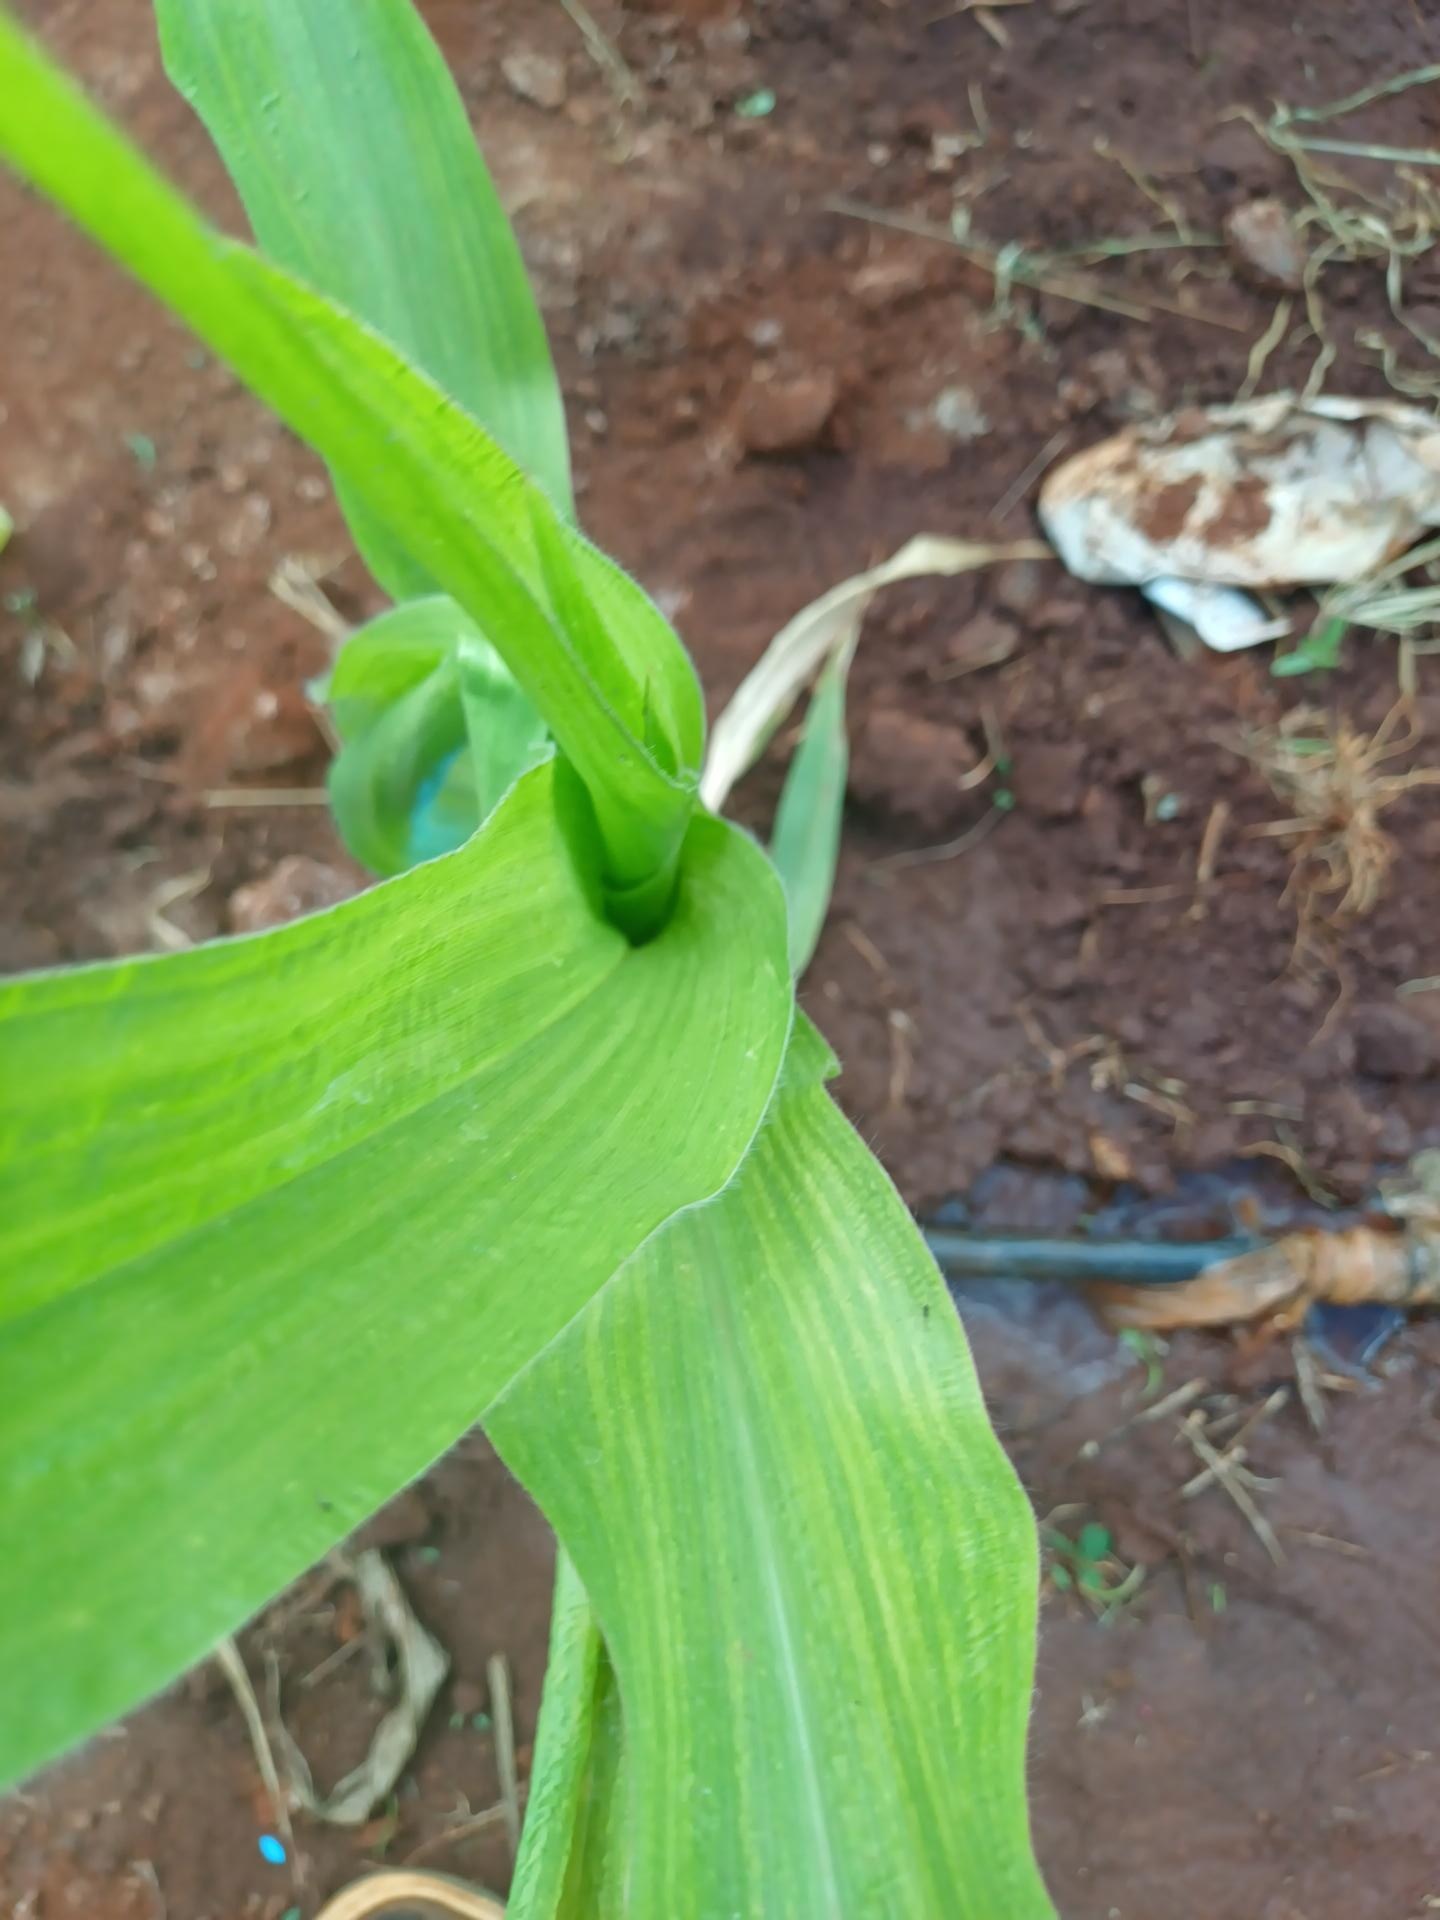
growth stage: vegetative
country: Kenya
